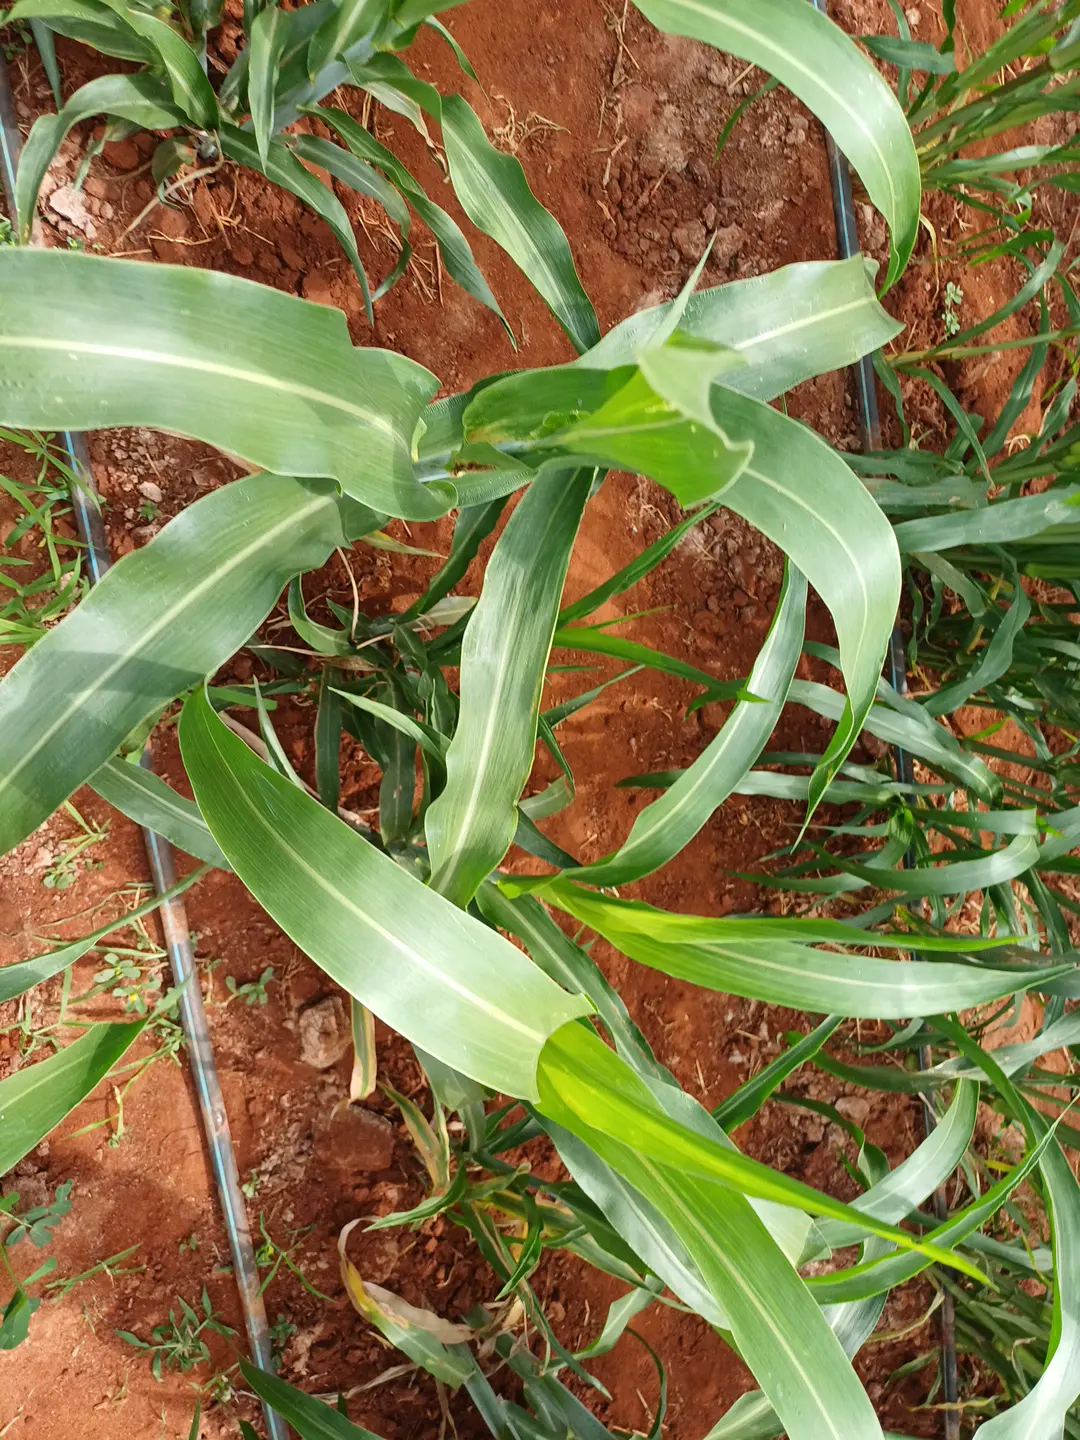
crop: sorghum
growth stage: heading tuber
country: Kenya
